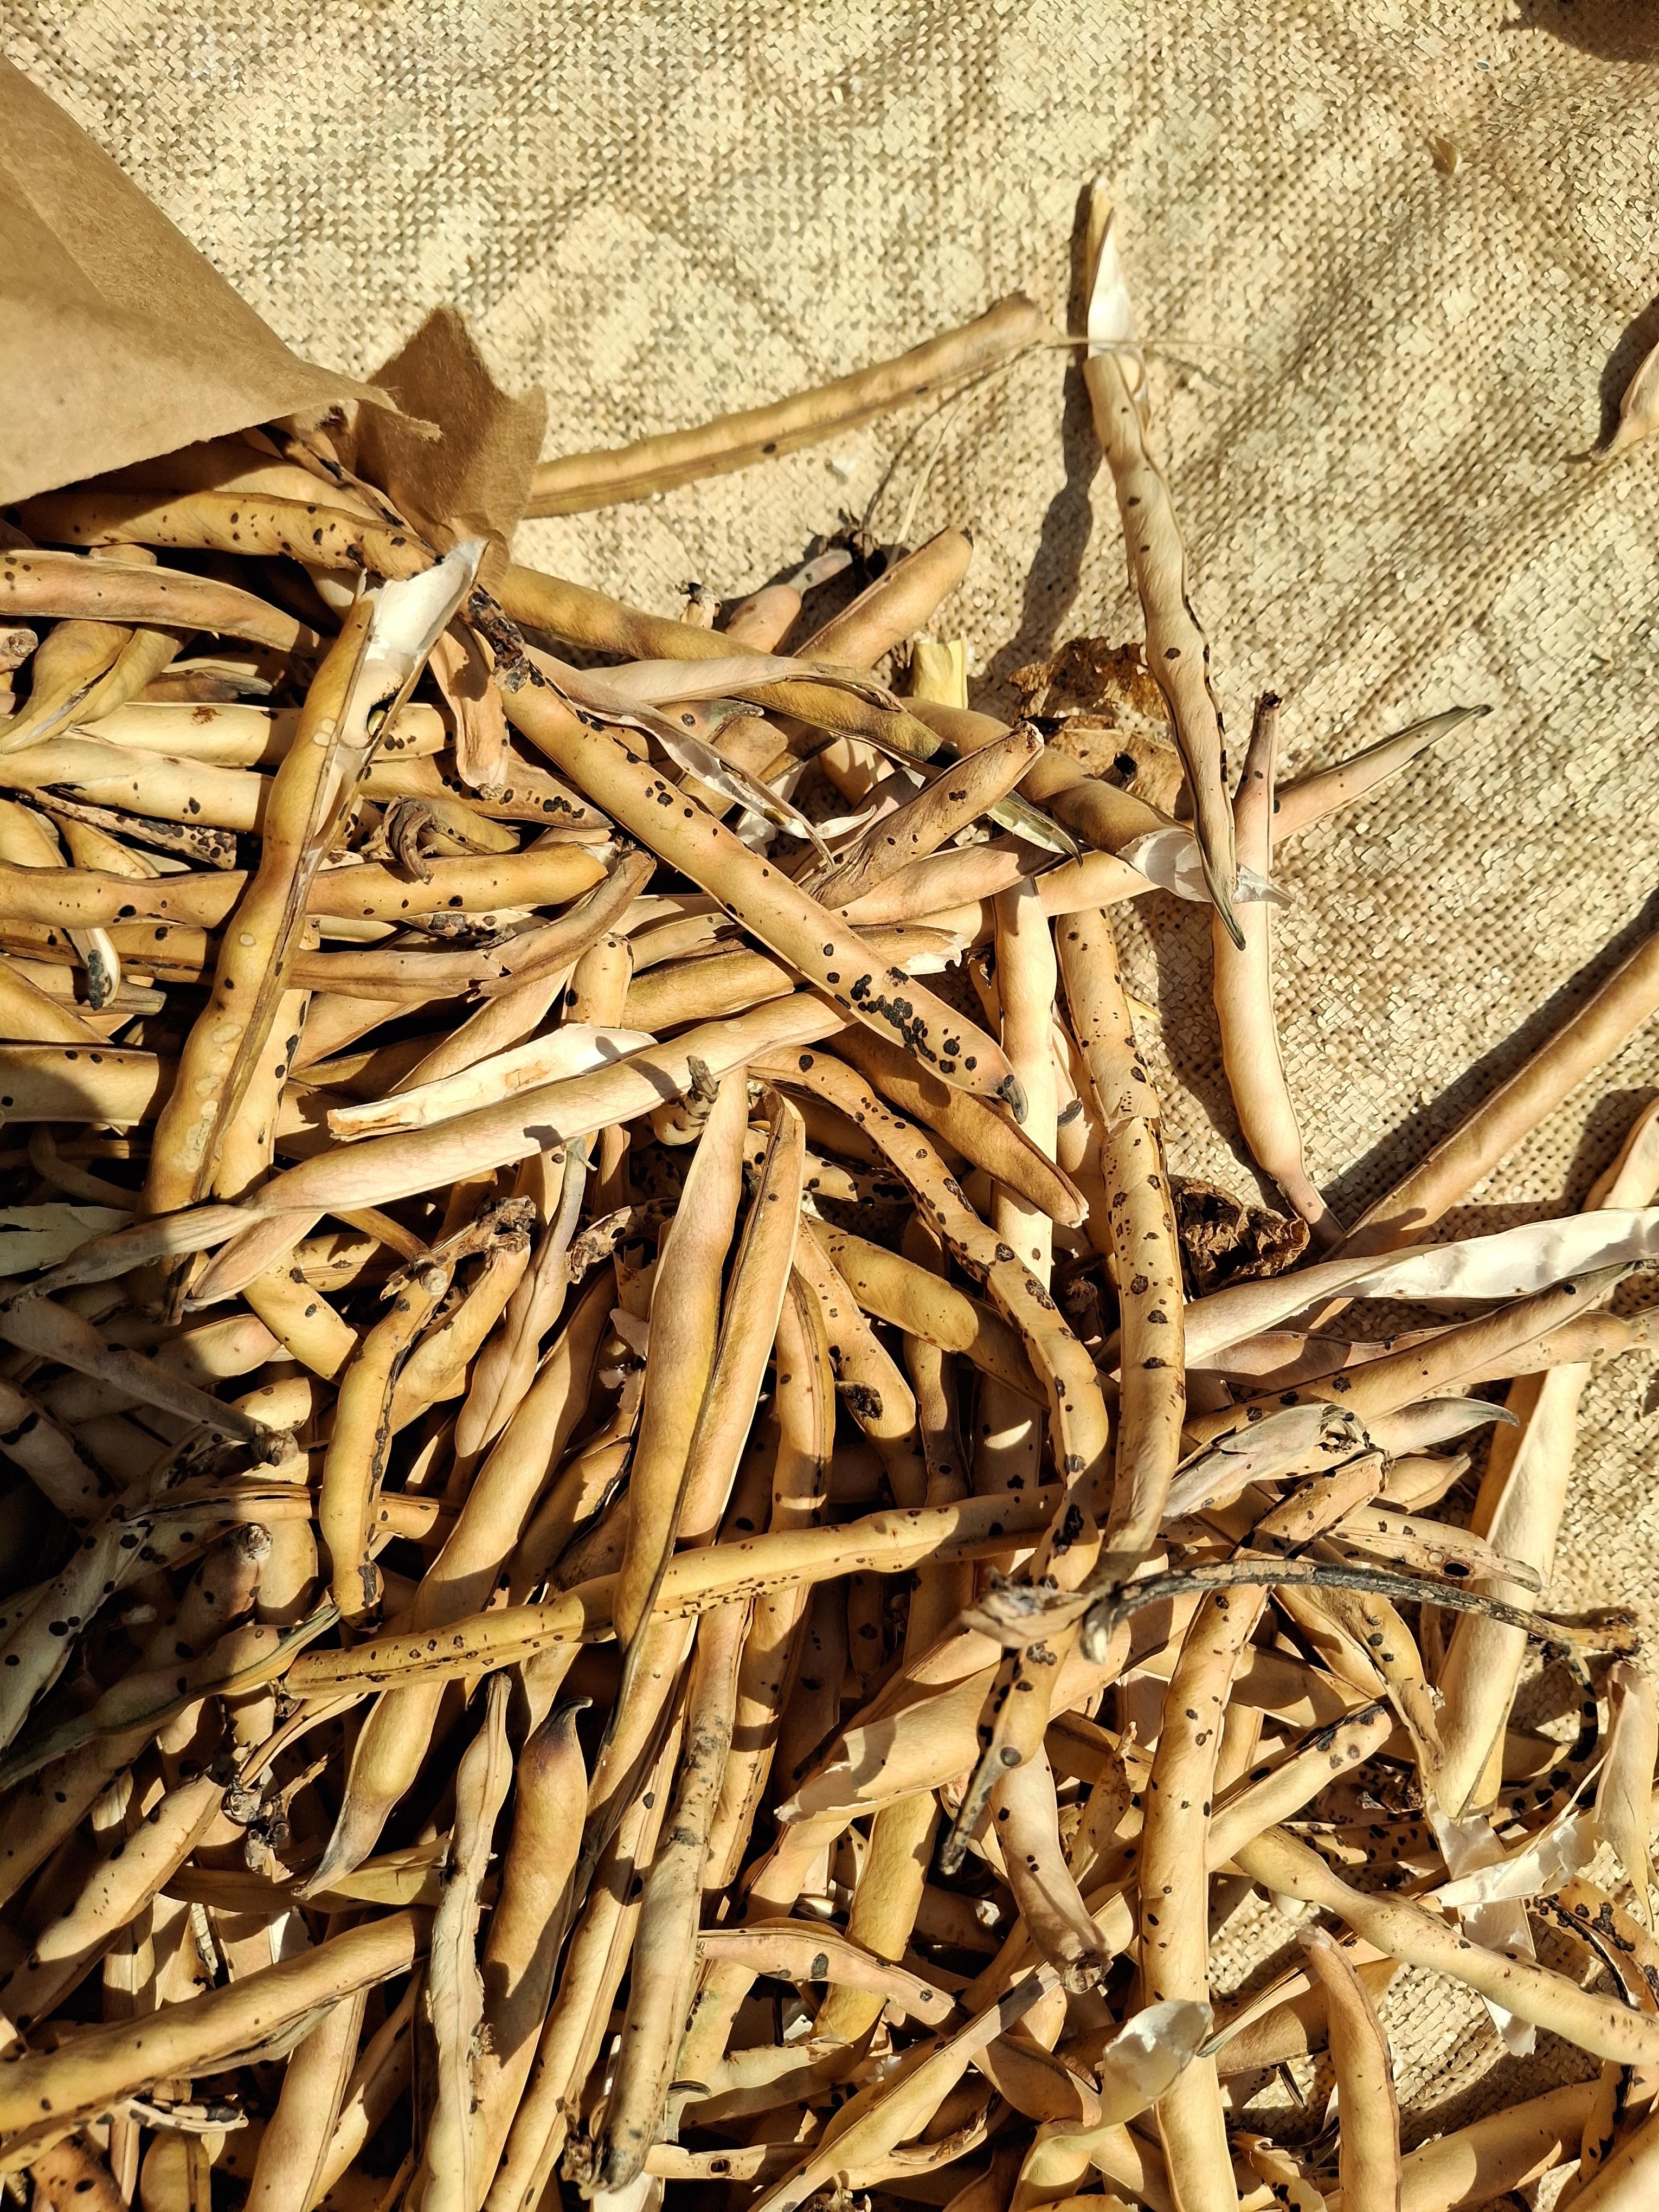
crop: cowpea
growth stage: harvest
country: Nigeria
